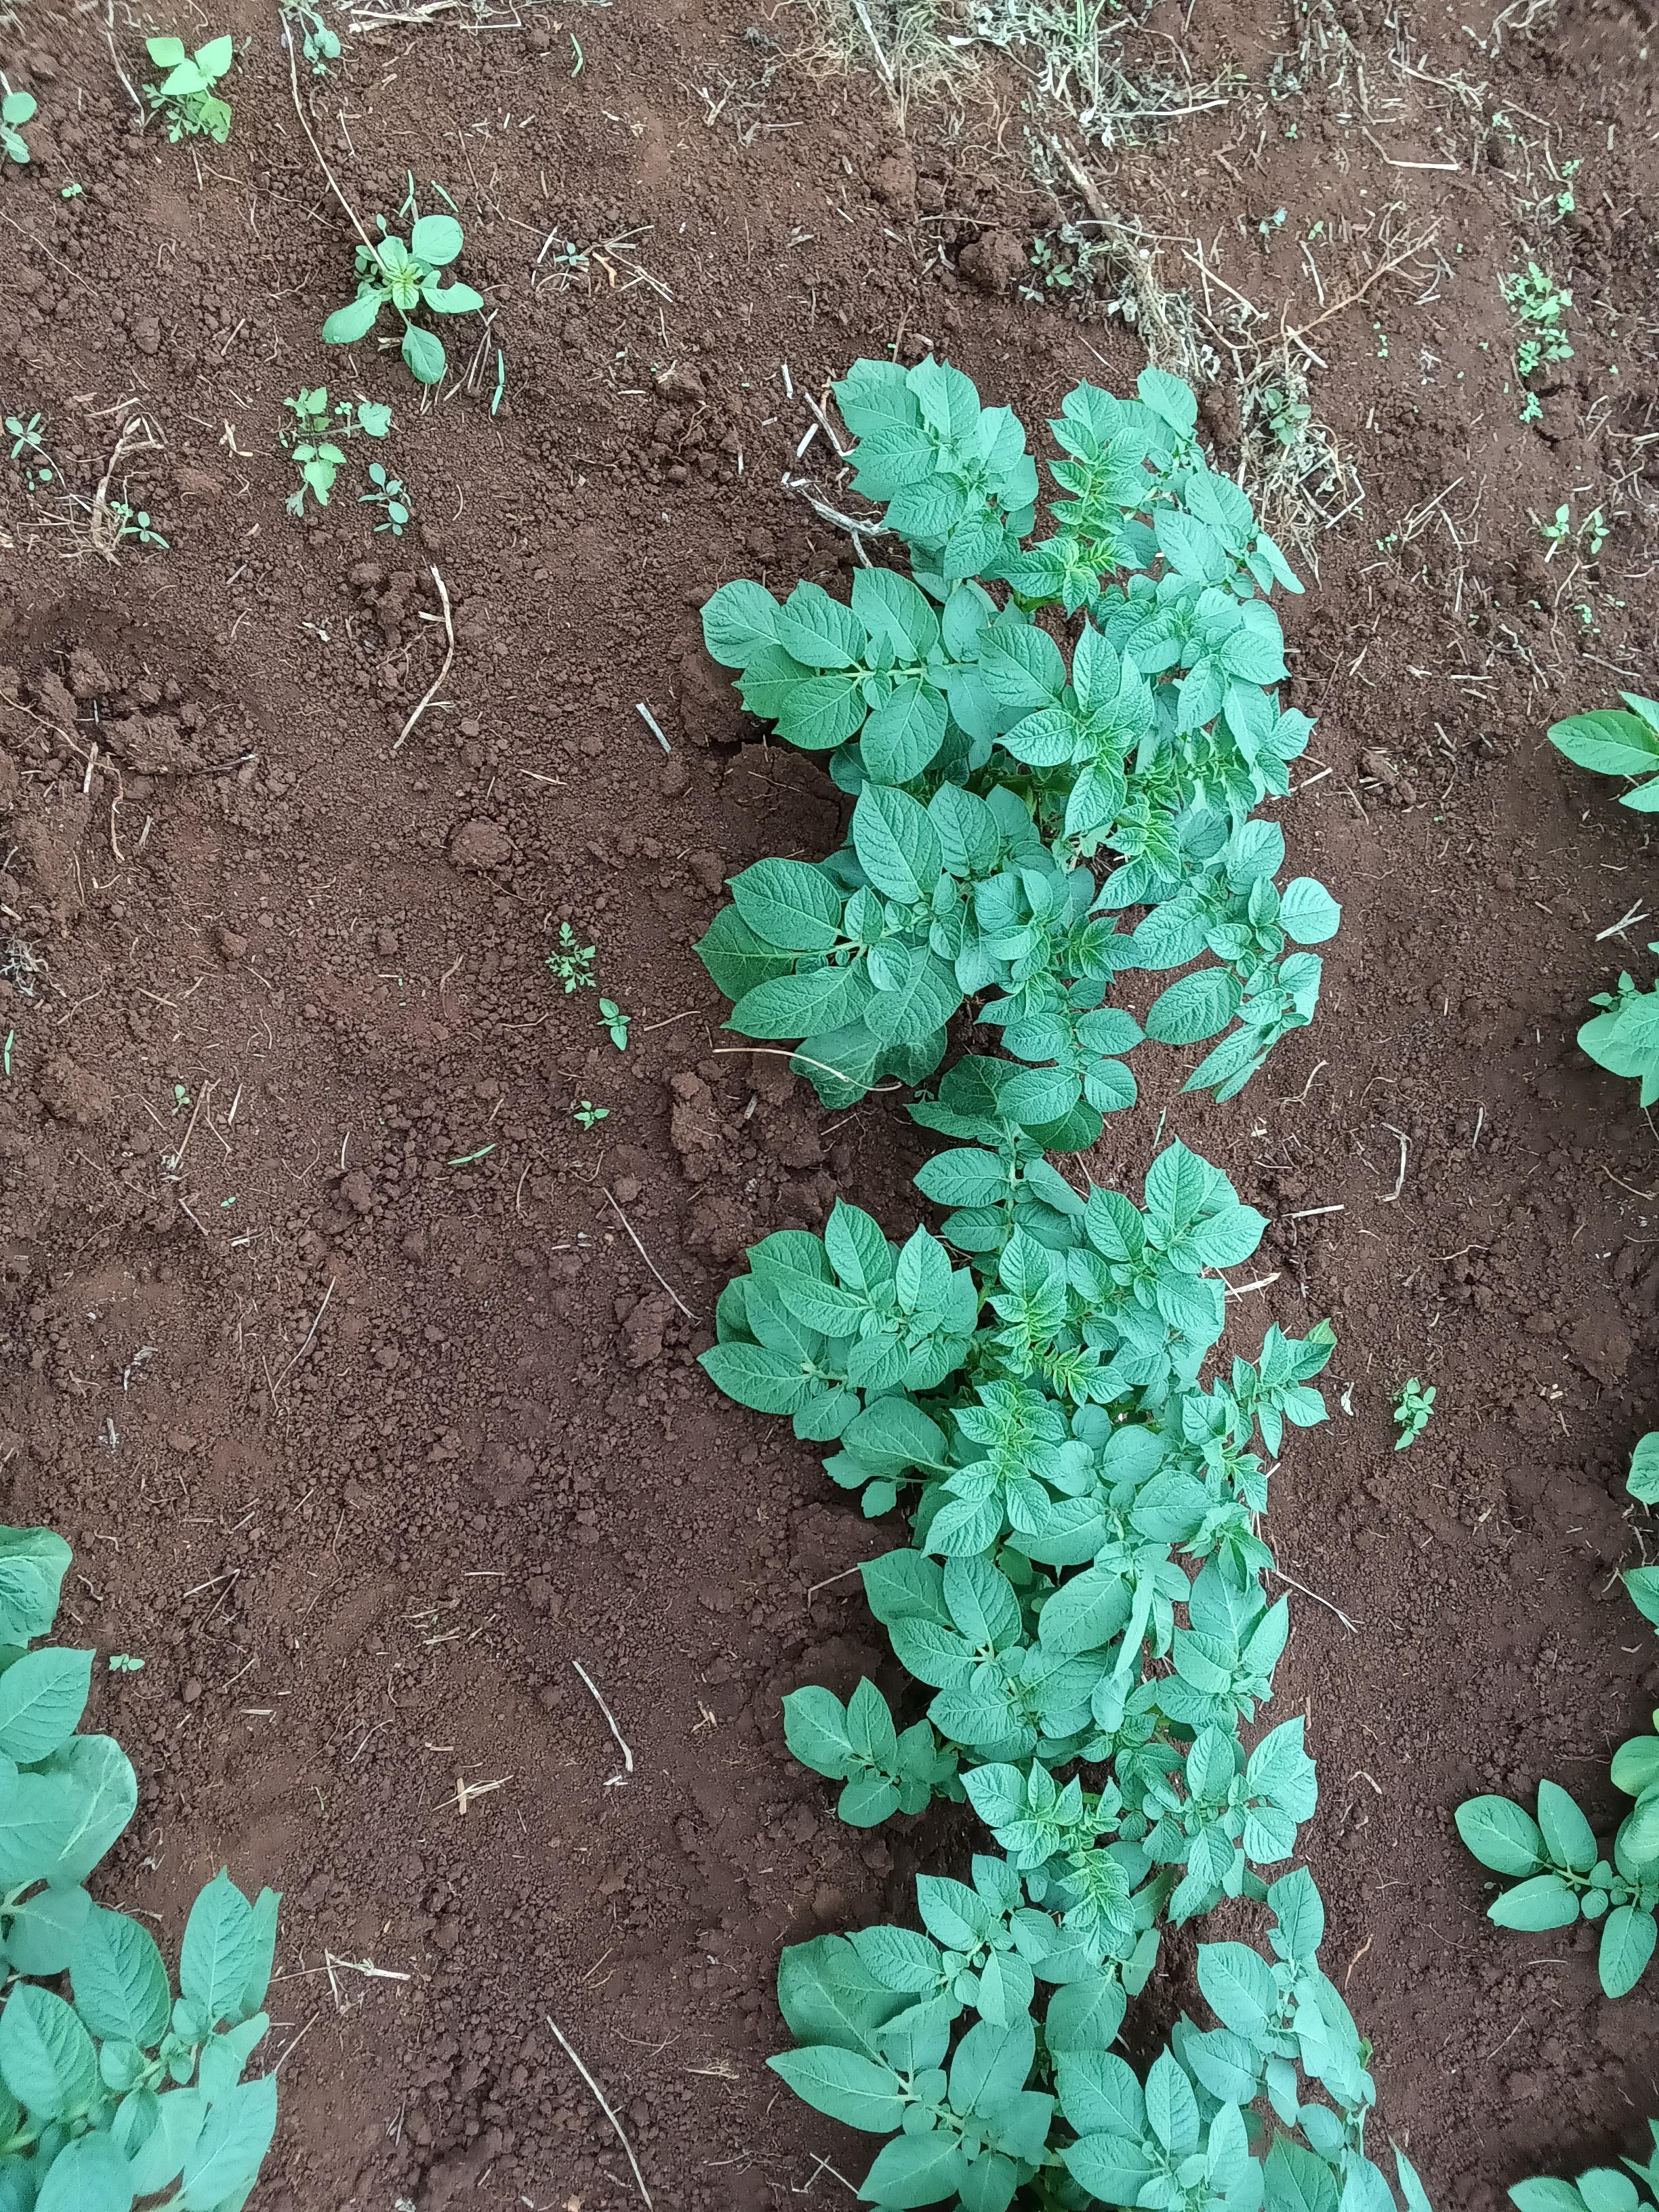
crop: potato
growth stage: emergence
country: Kenya
